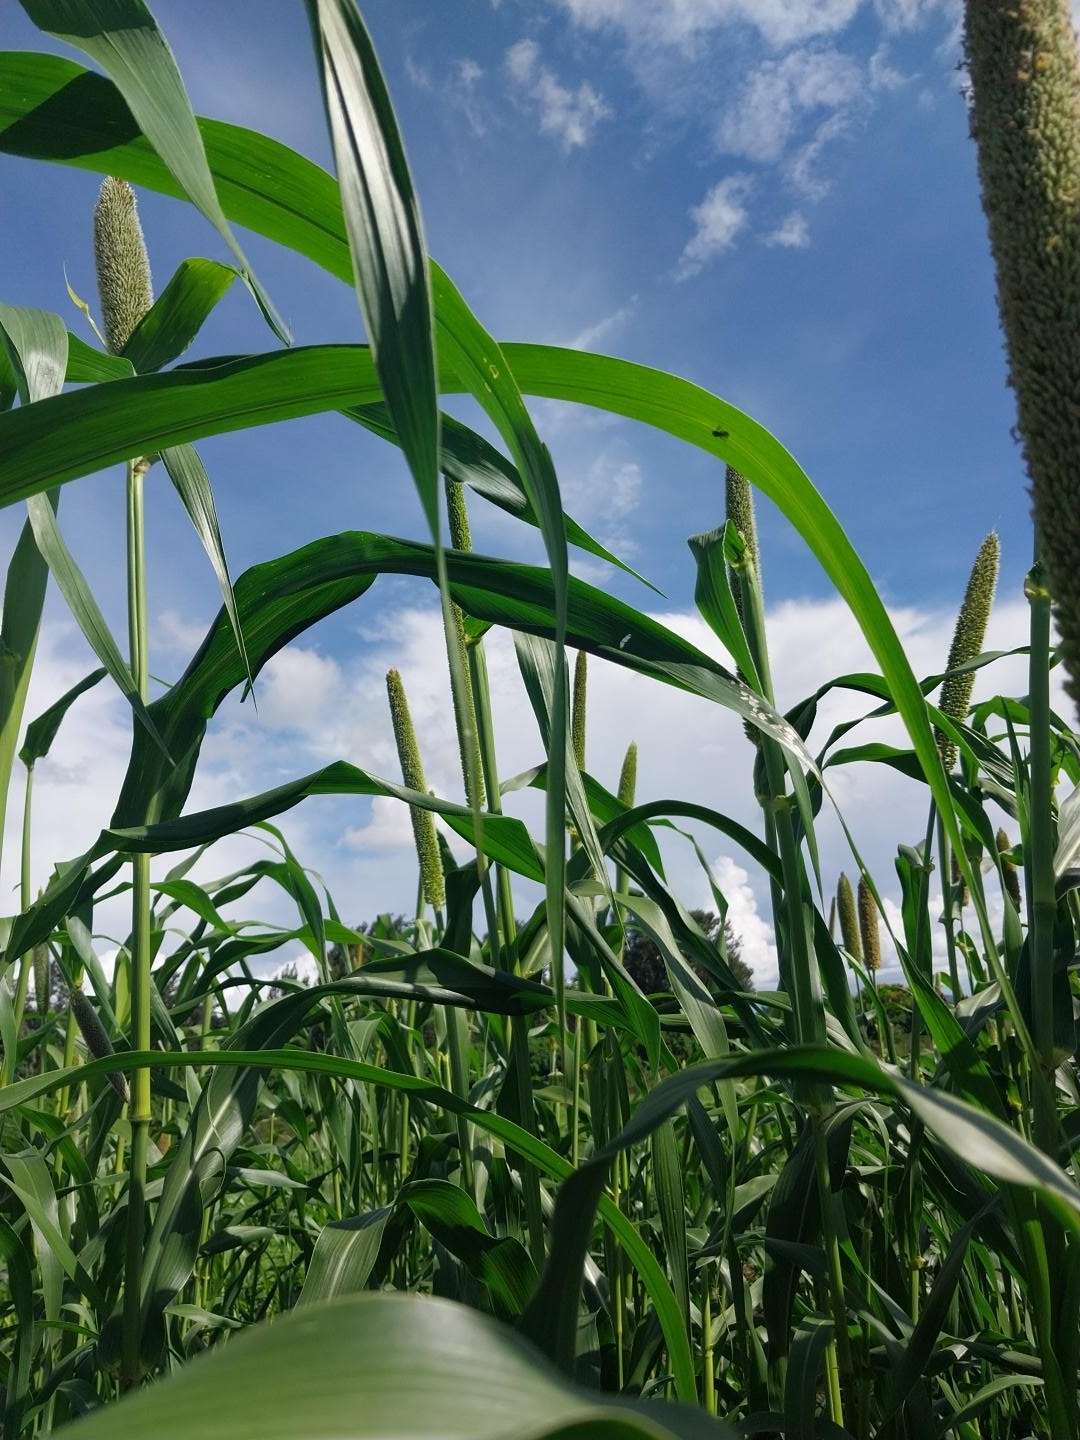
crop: pearl millet
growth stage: heading tuber
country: Tanzania
